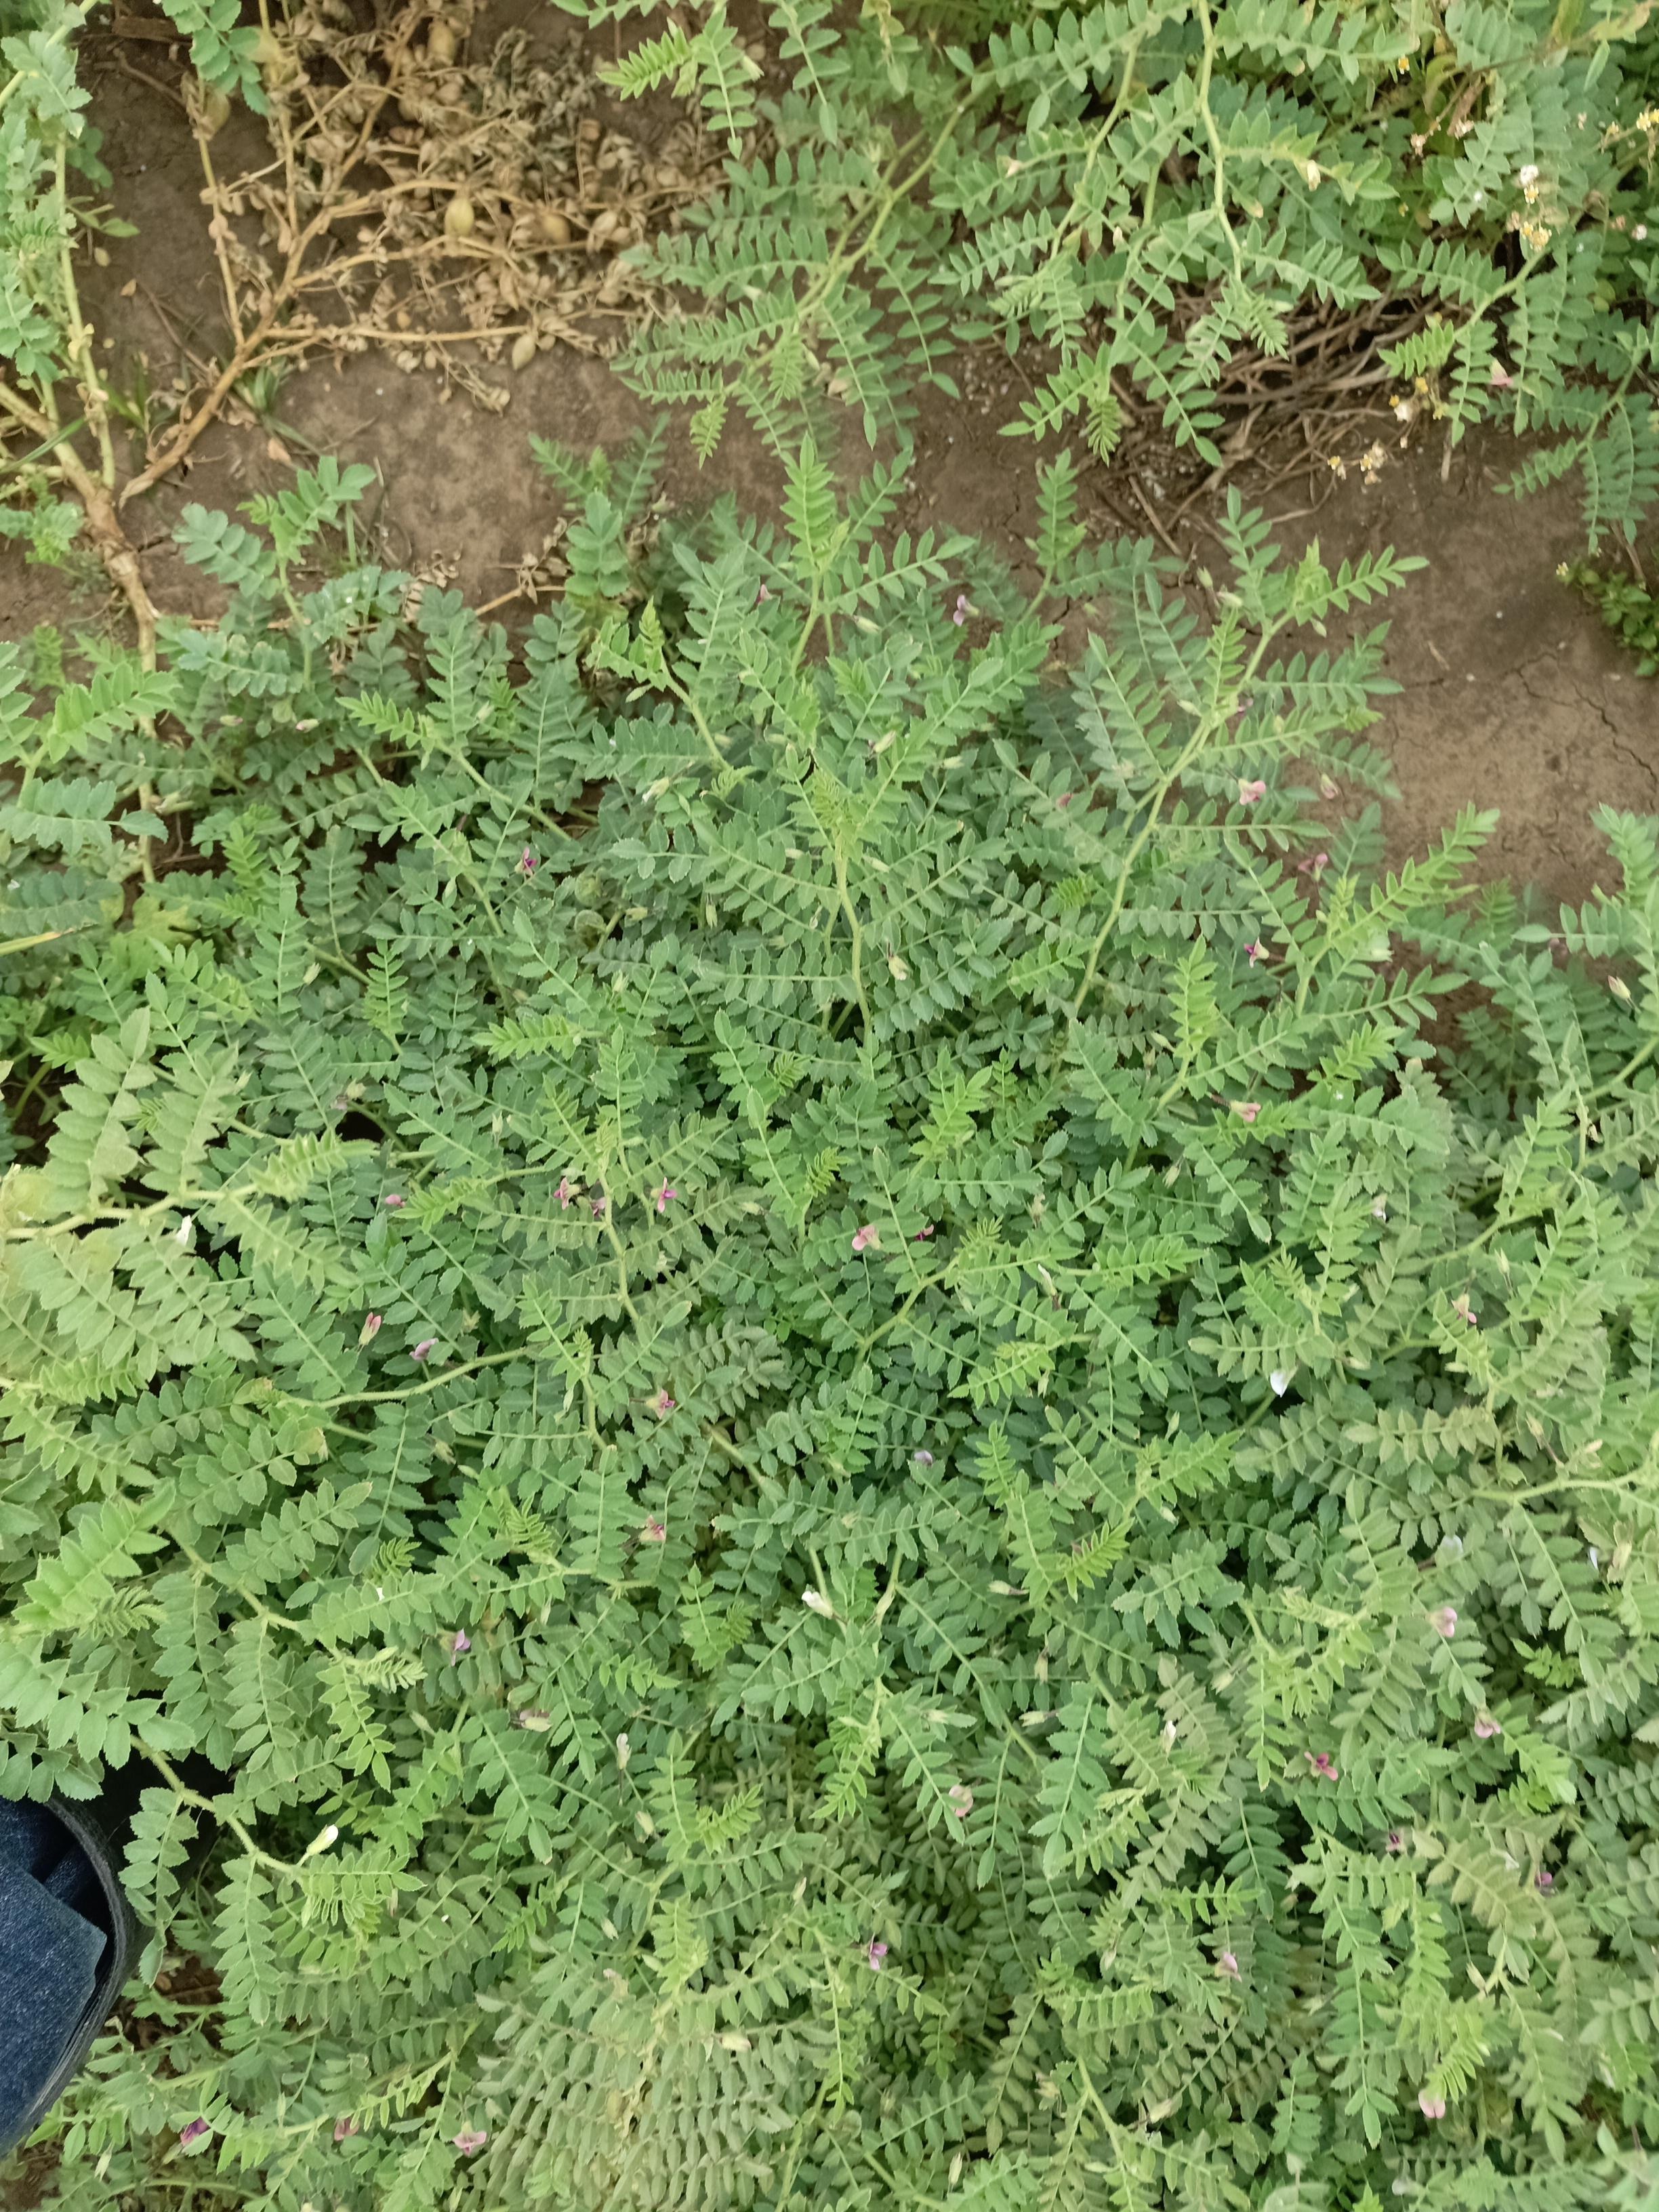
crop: chickpea
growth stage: development pod
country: Tanzania
